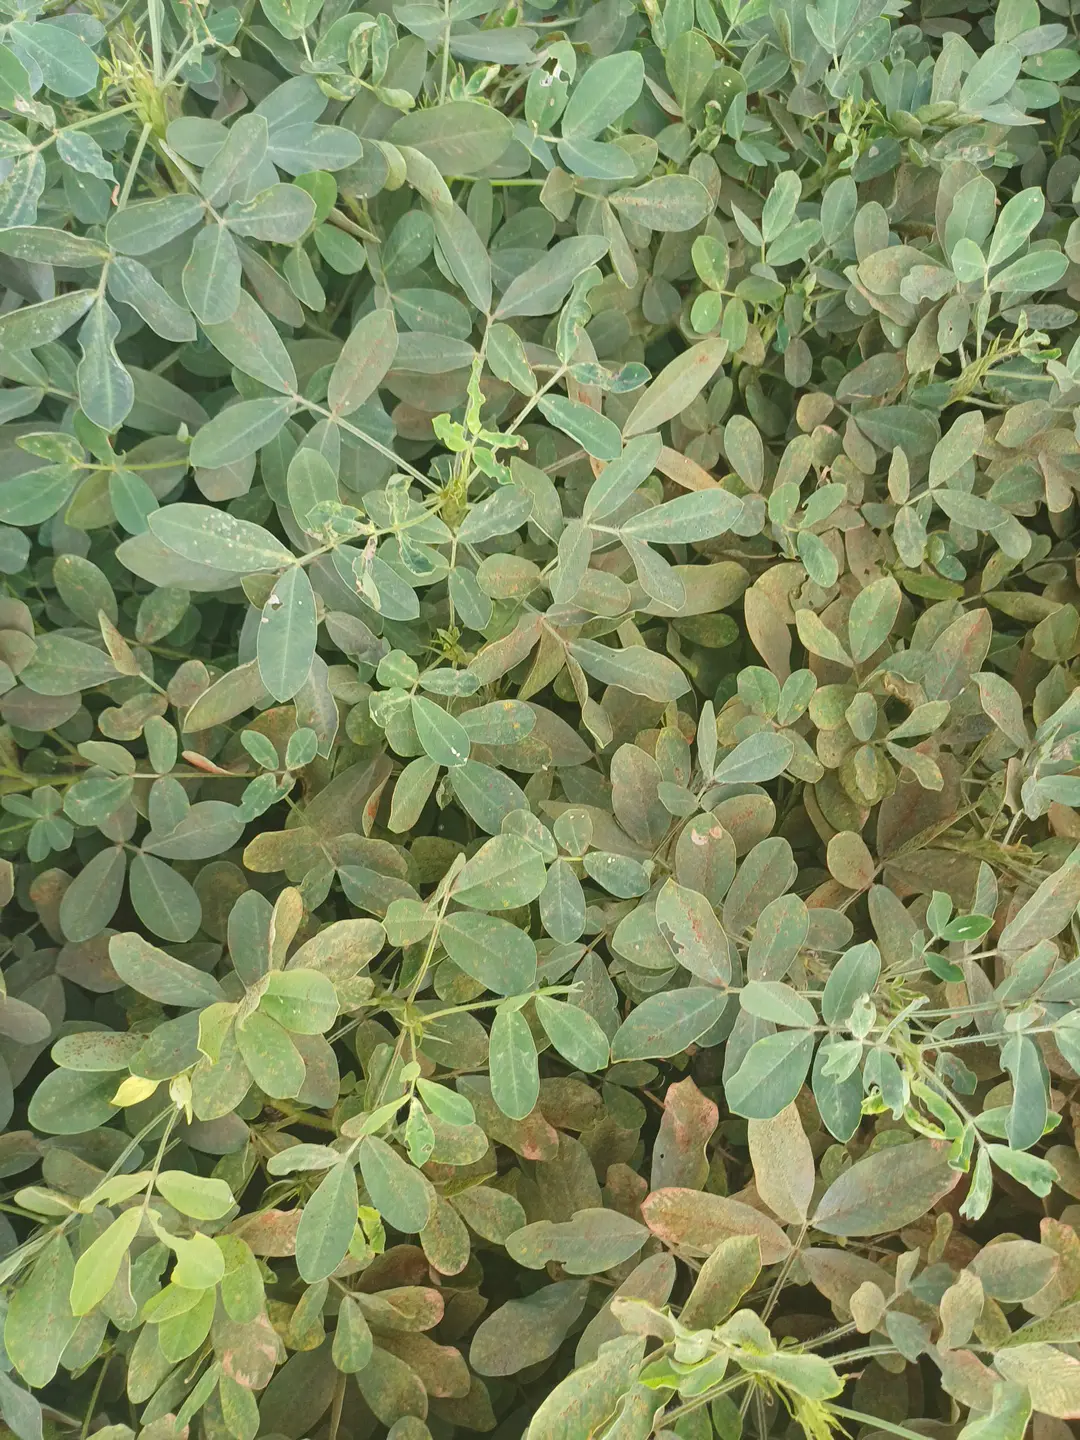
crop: groundnut
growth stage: pegging
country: Kenya
